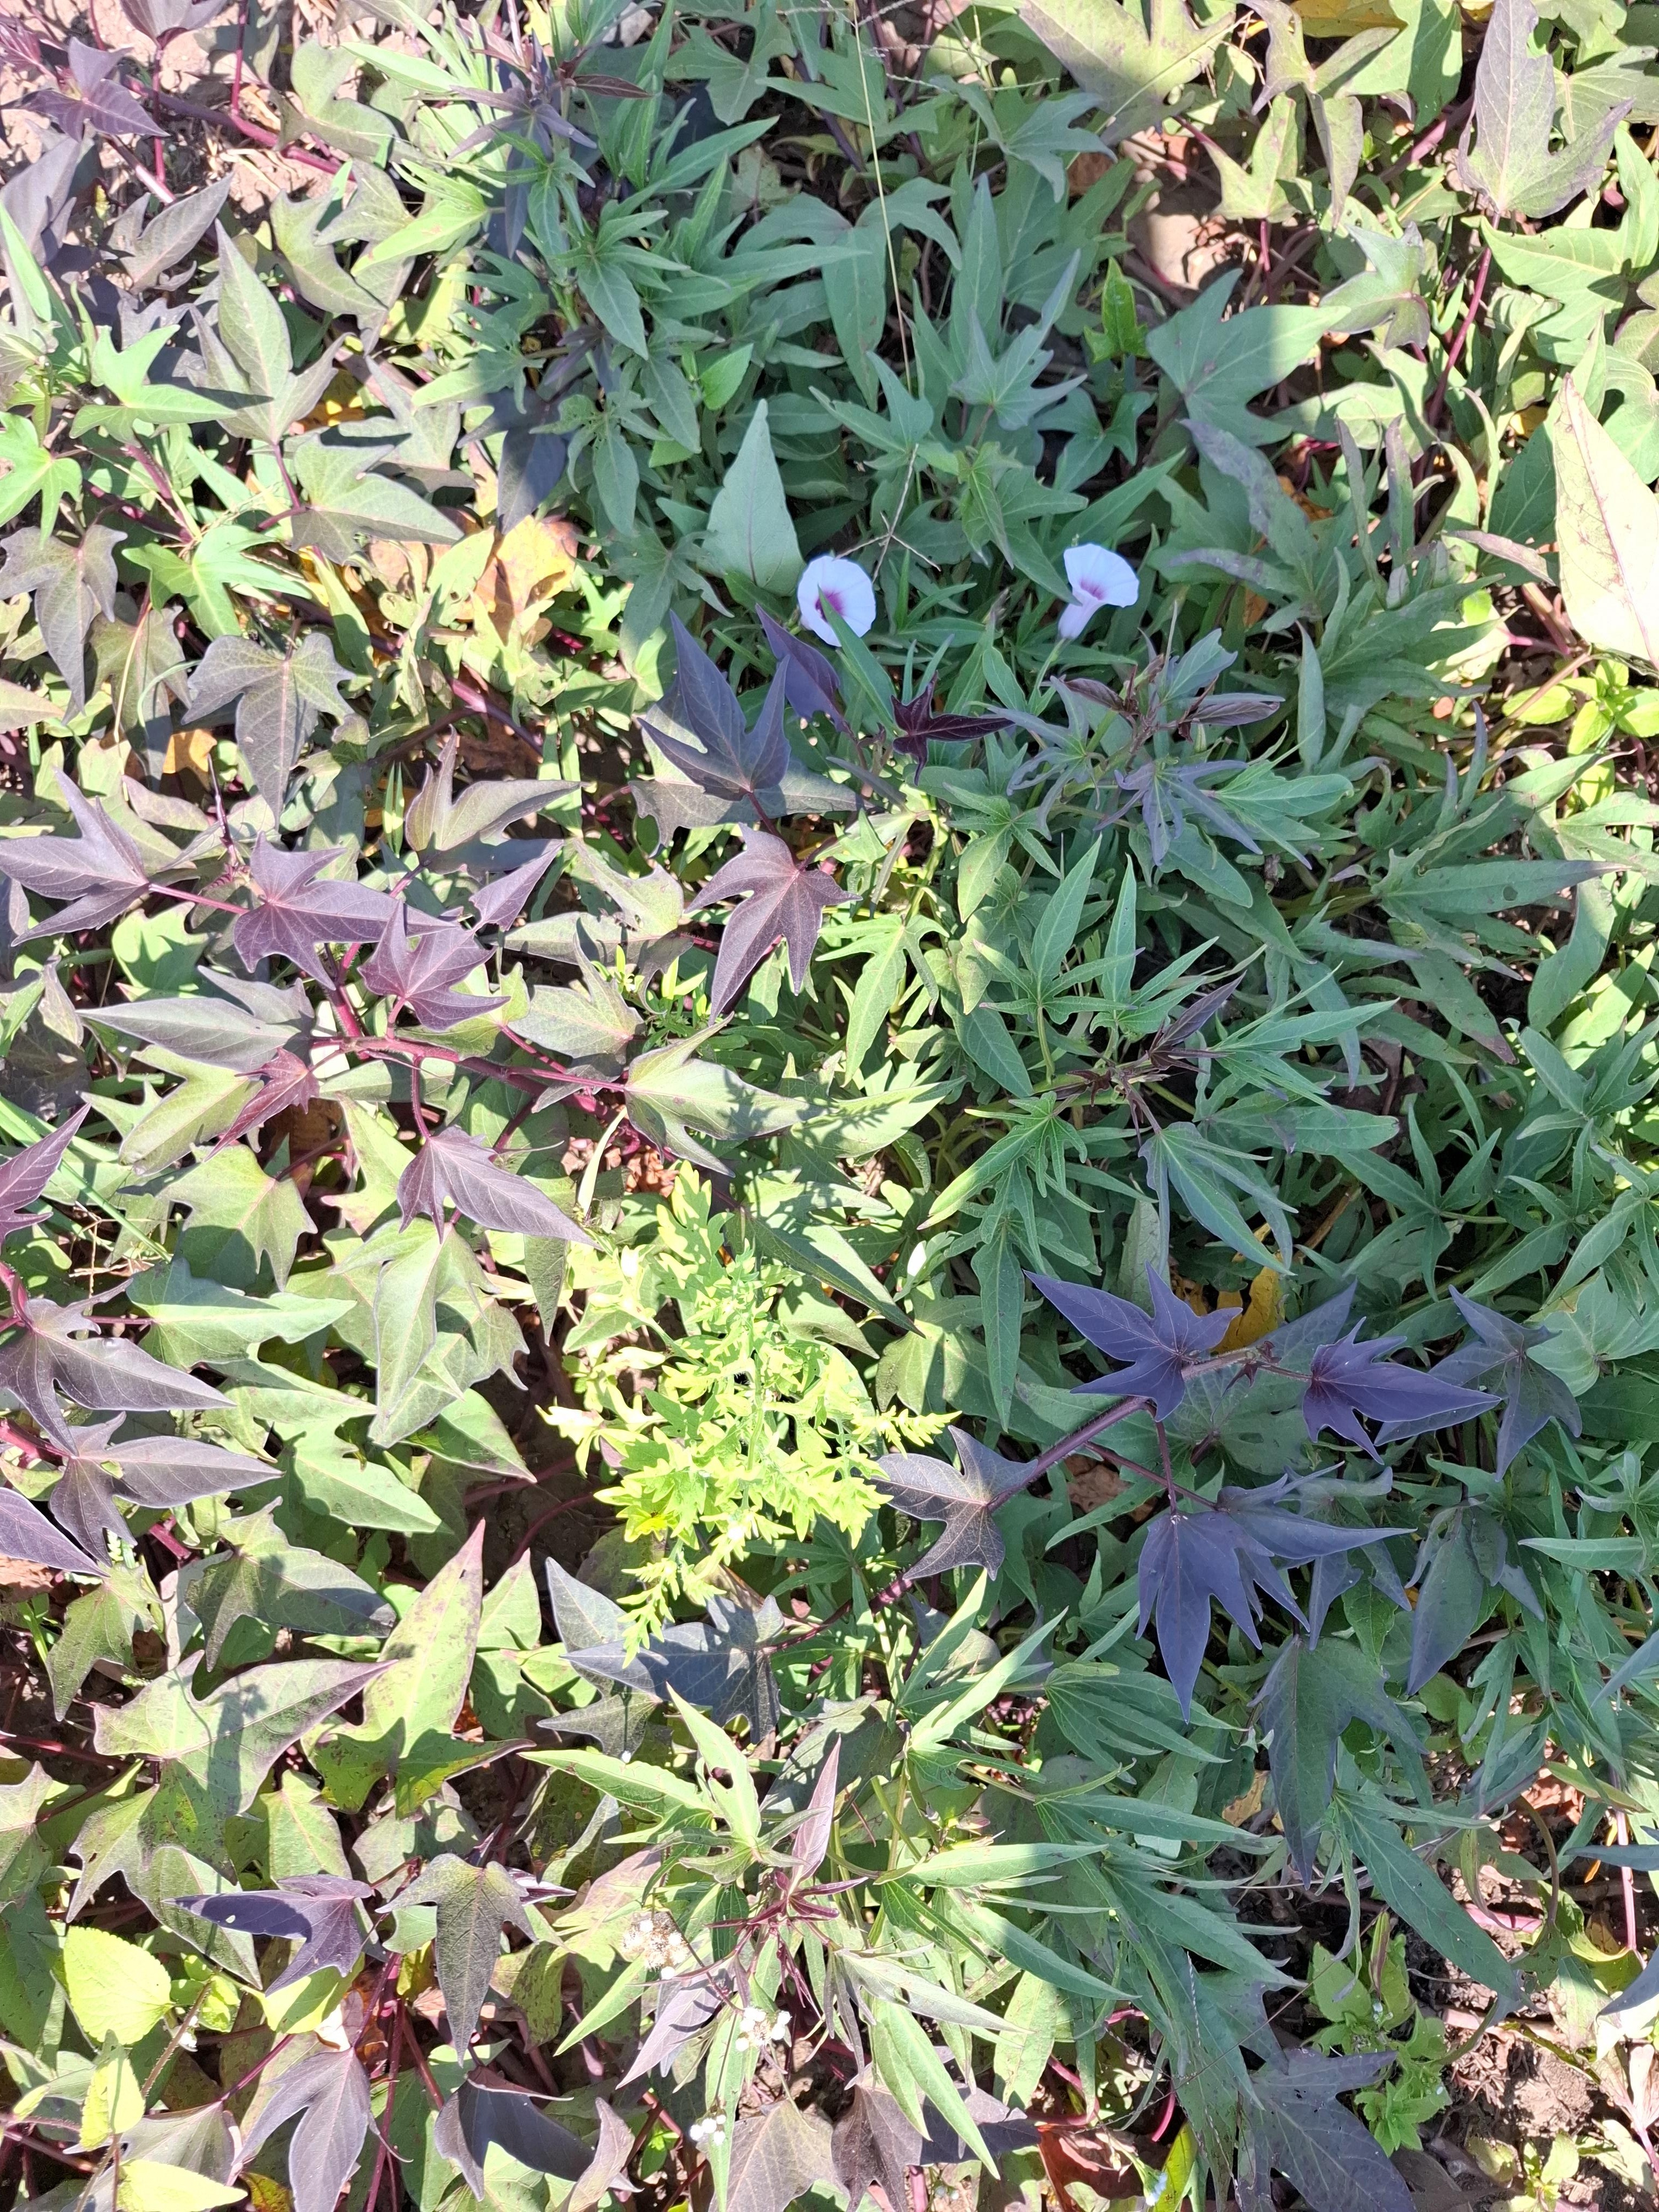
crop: sweet potato
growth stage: flowering
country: Tanzania
